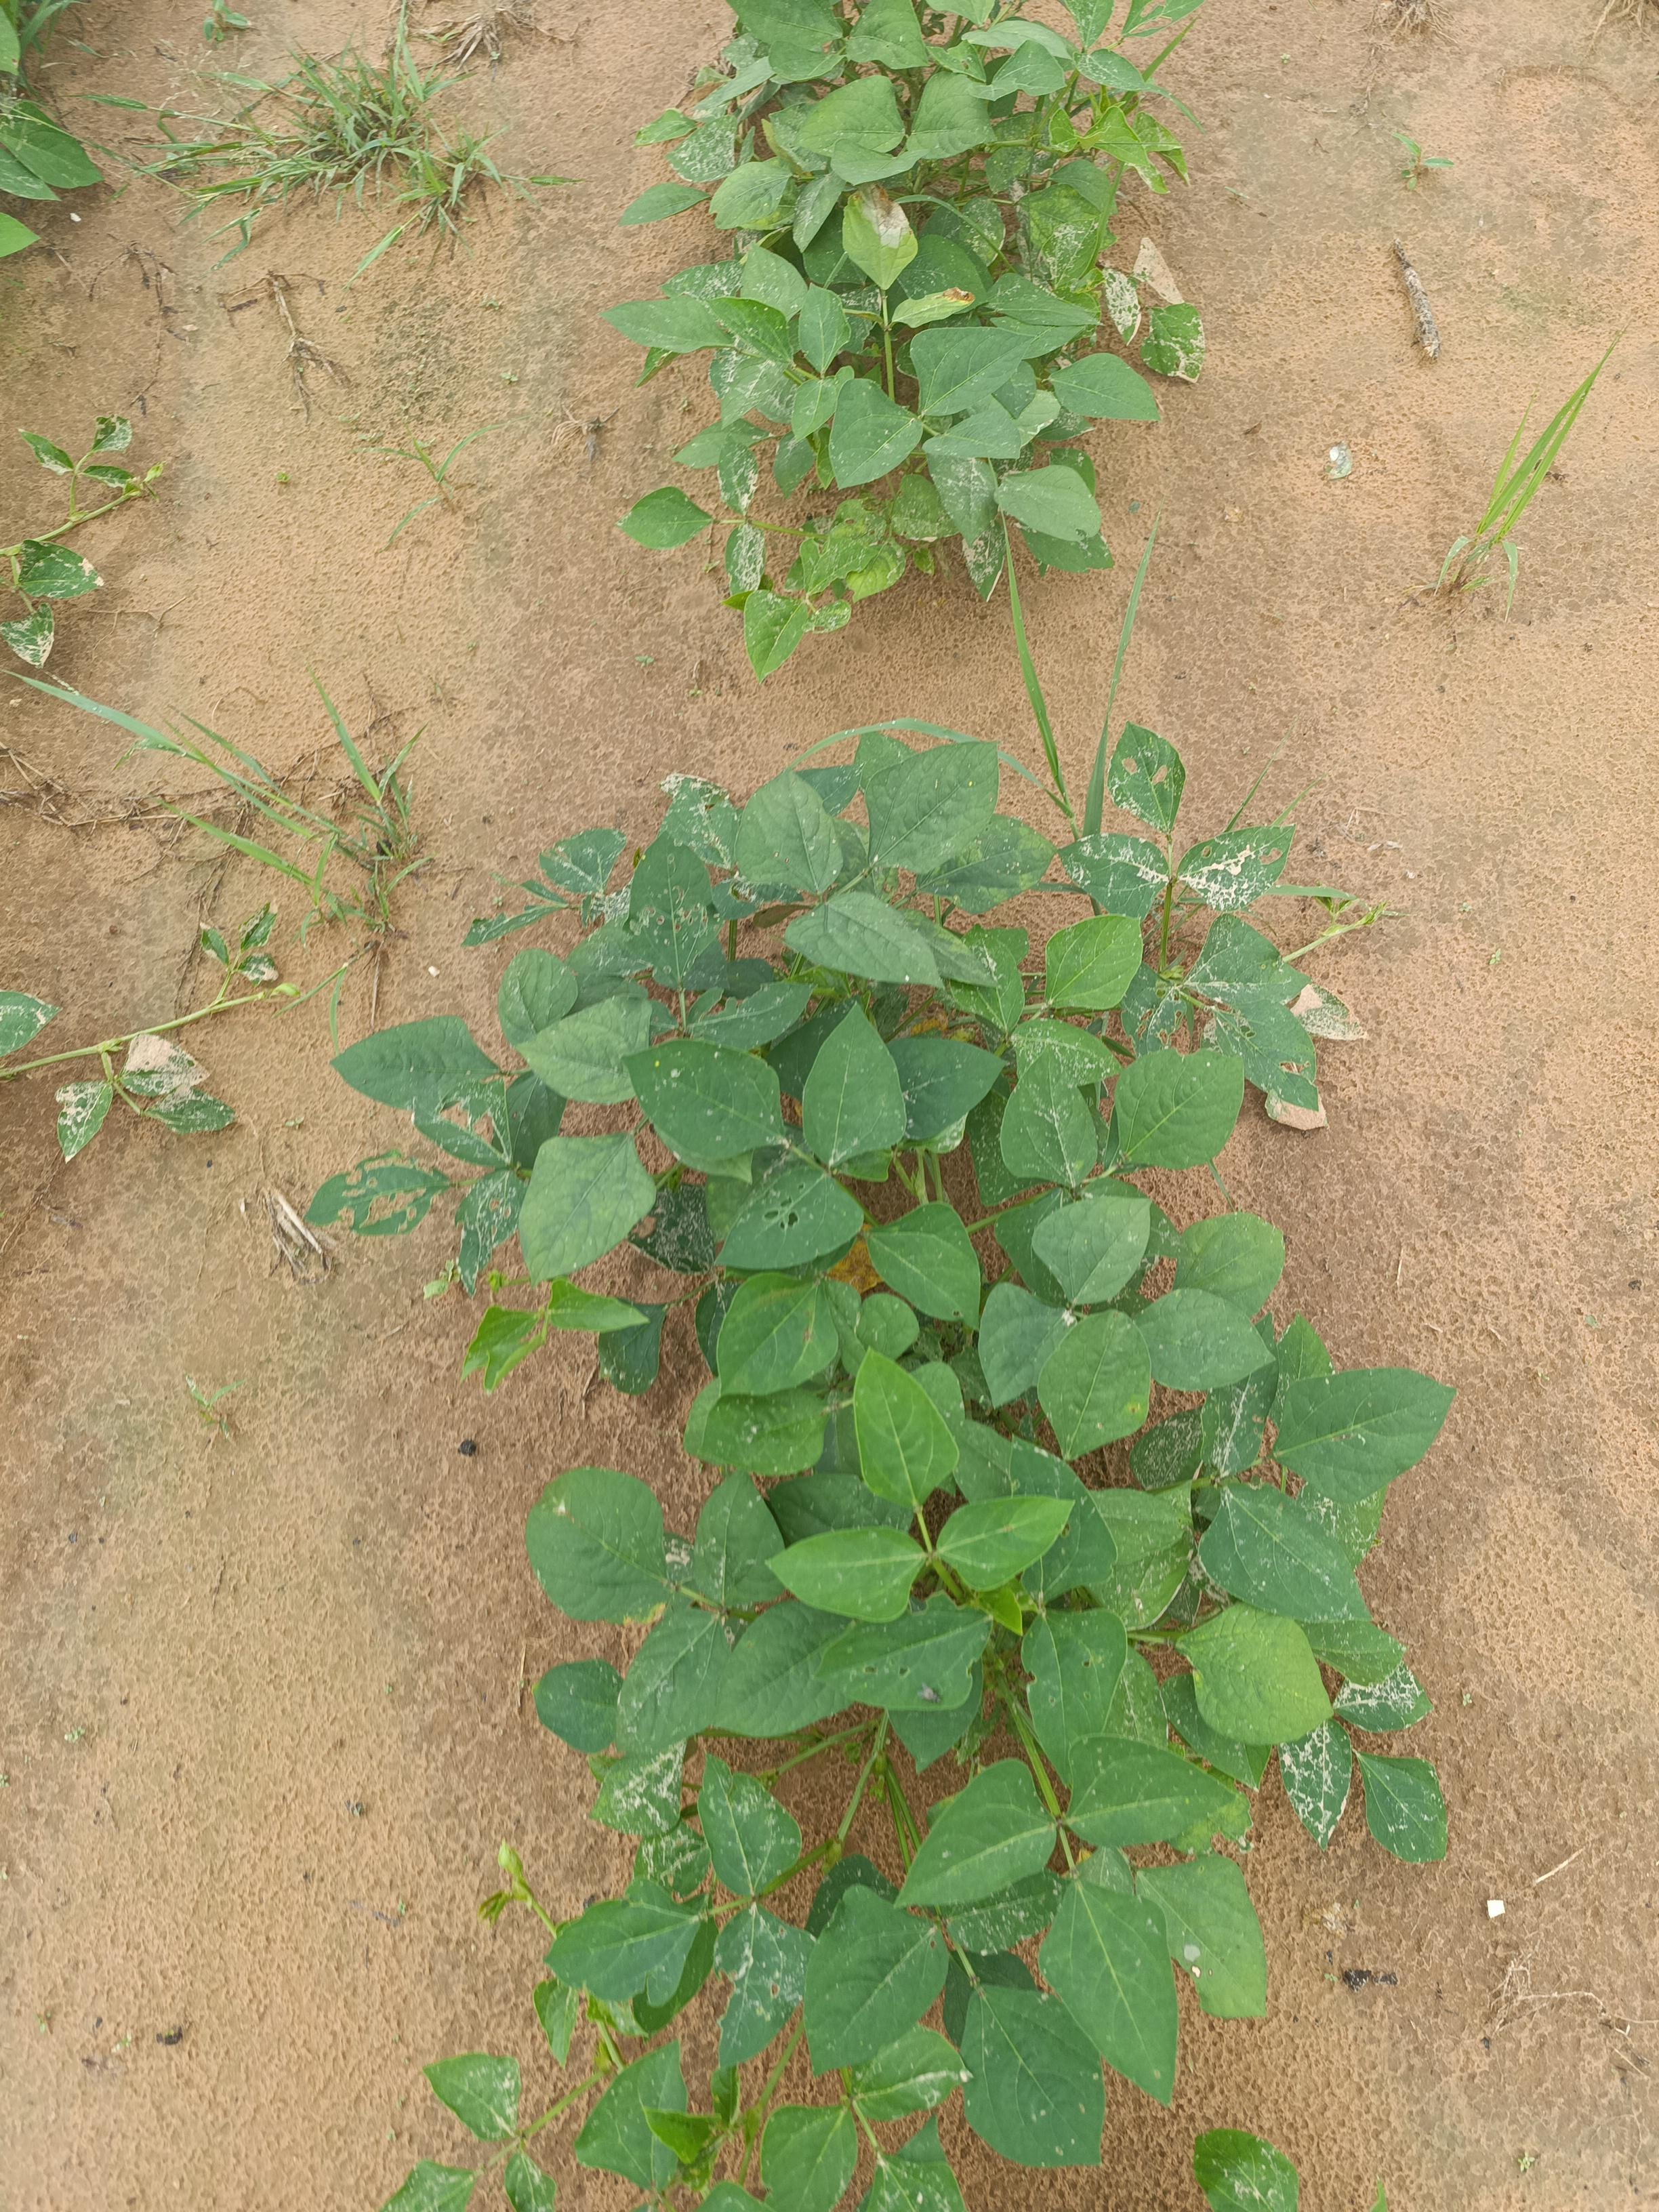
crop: cowpea
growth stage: vegetative
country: Nigeria
